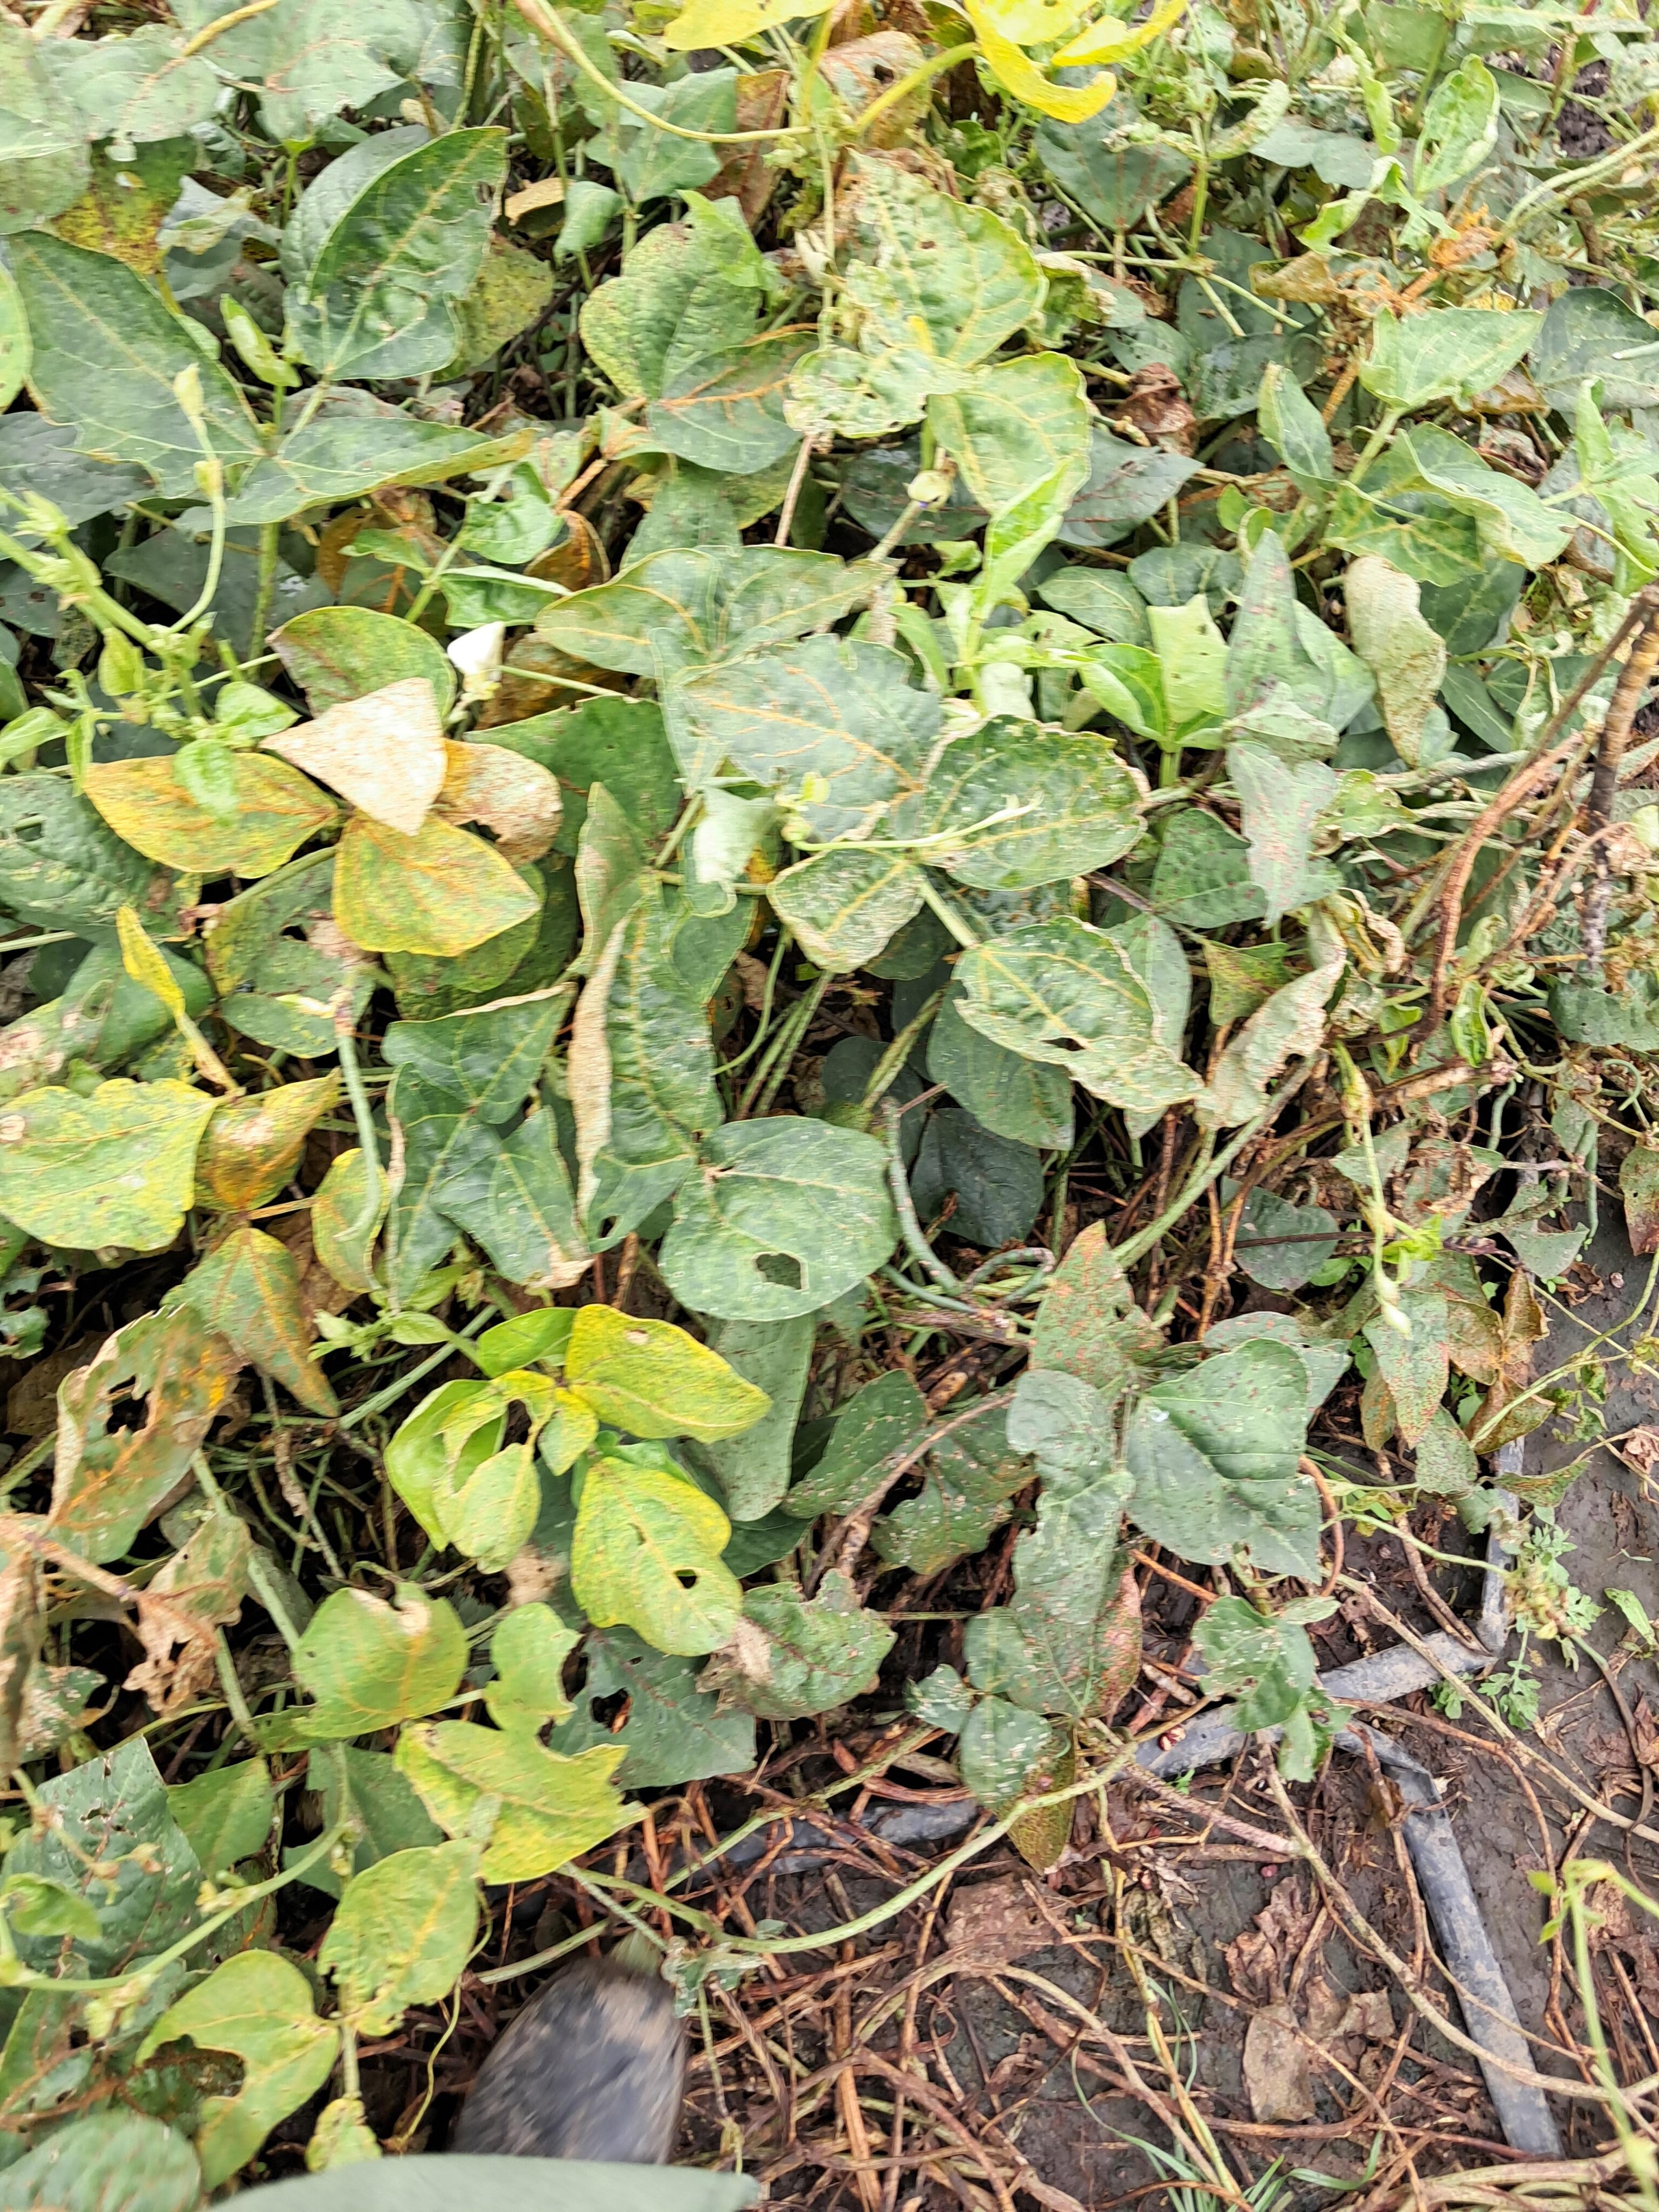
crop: cowpea
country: Tanzania
